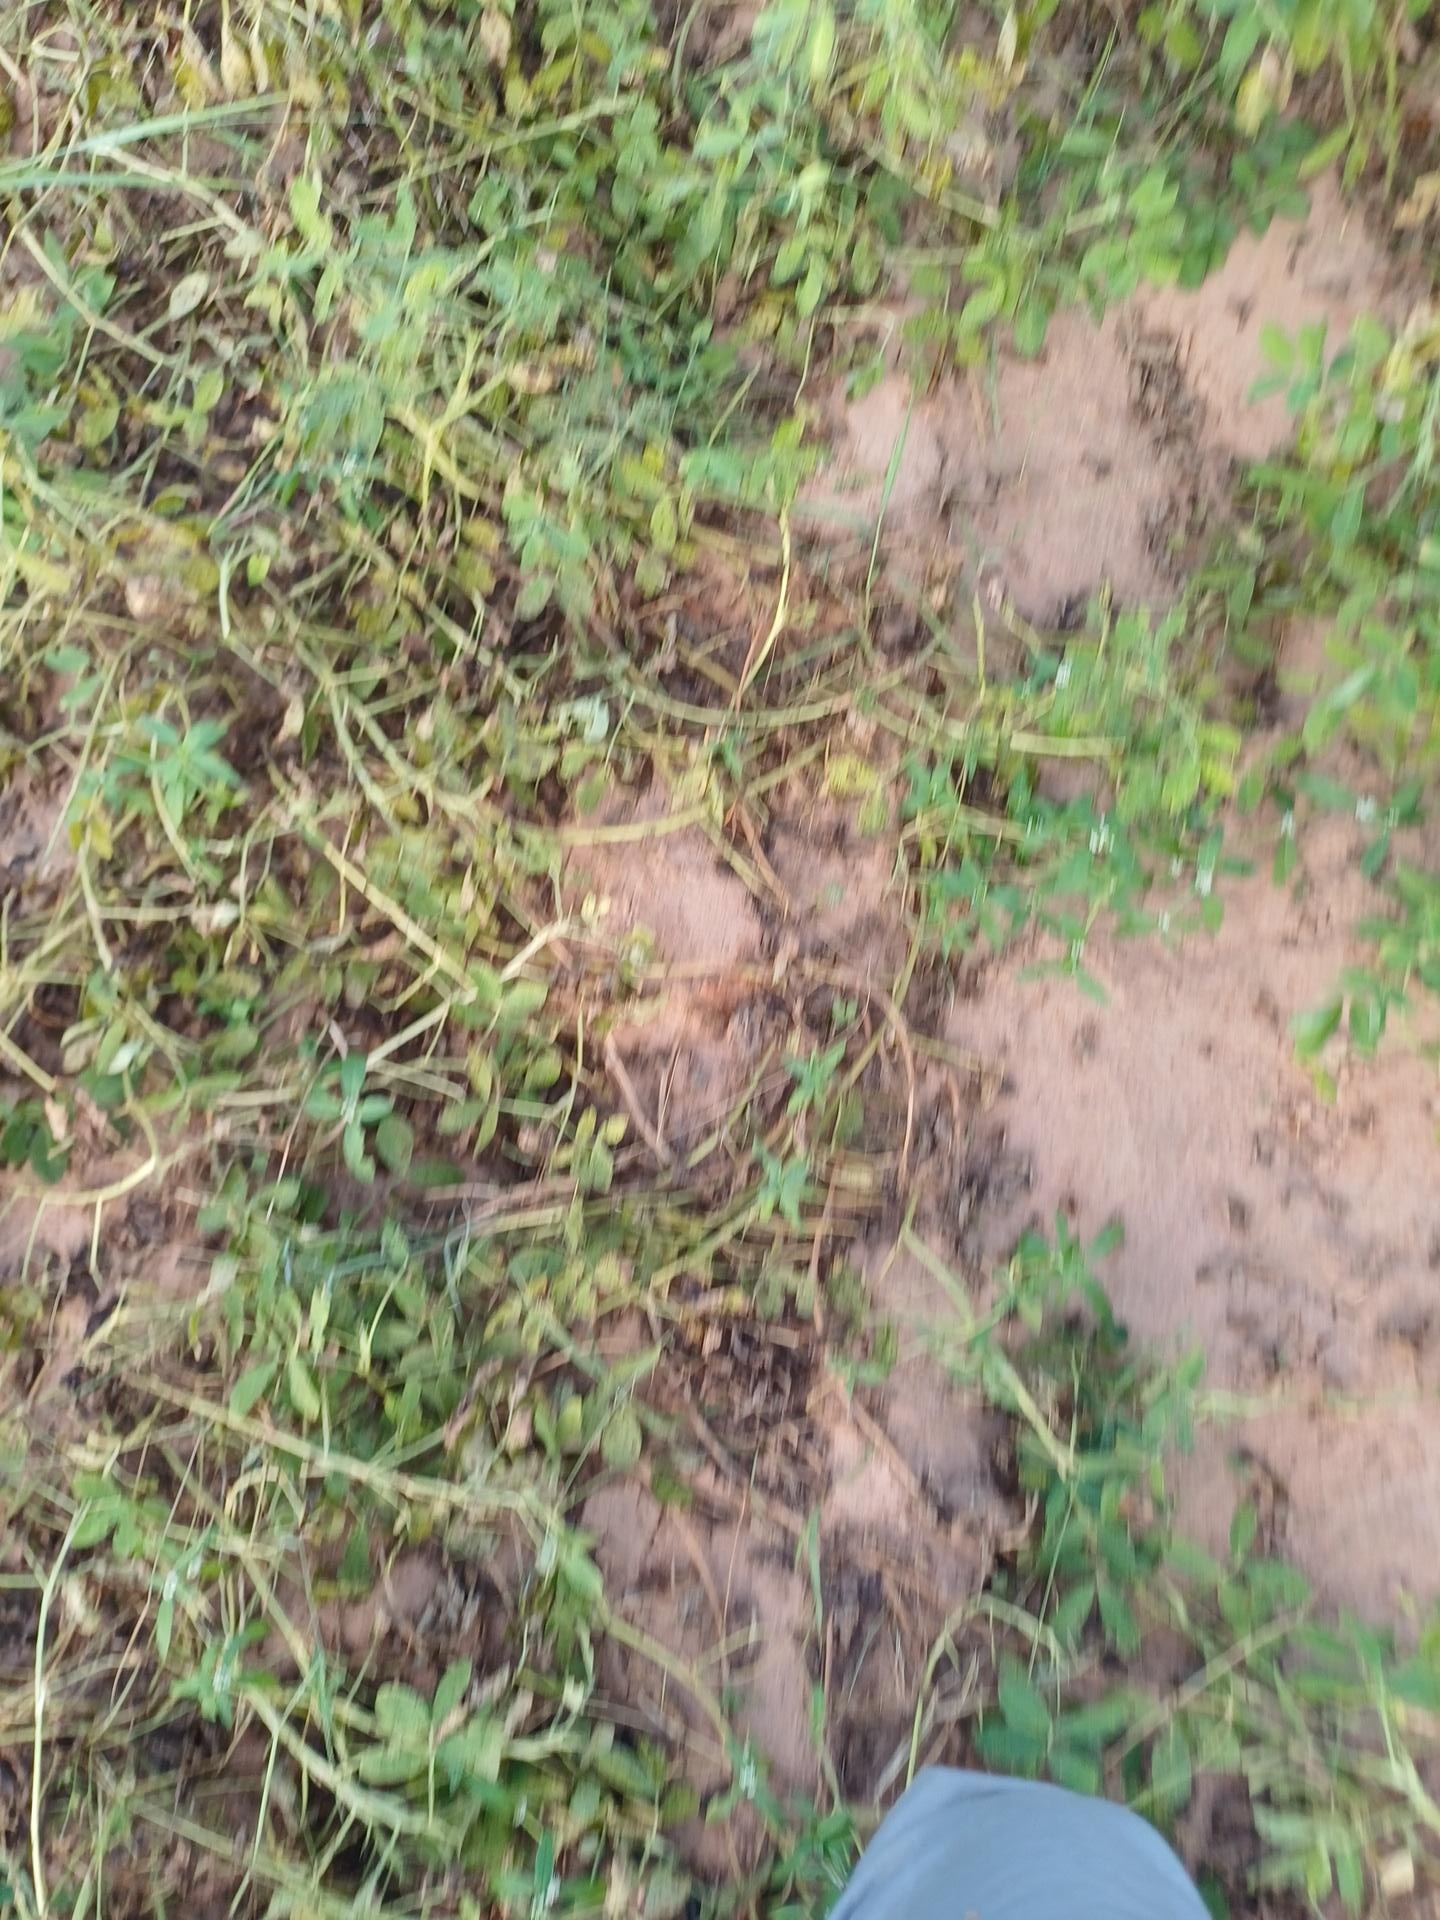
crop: groundnut
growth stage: flowering
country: Senegal
